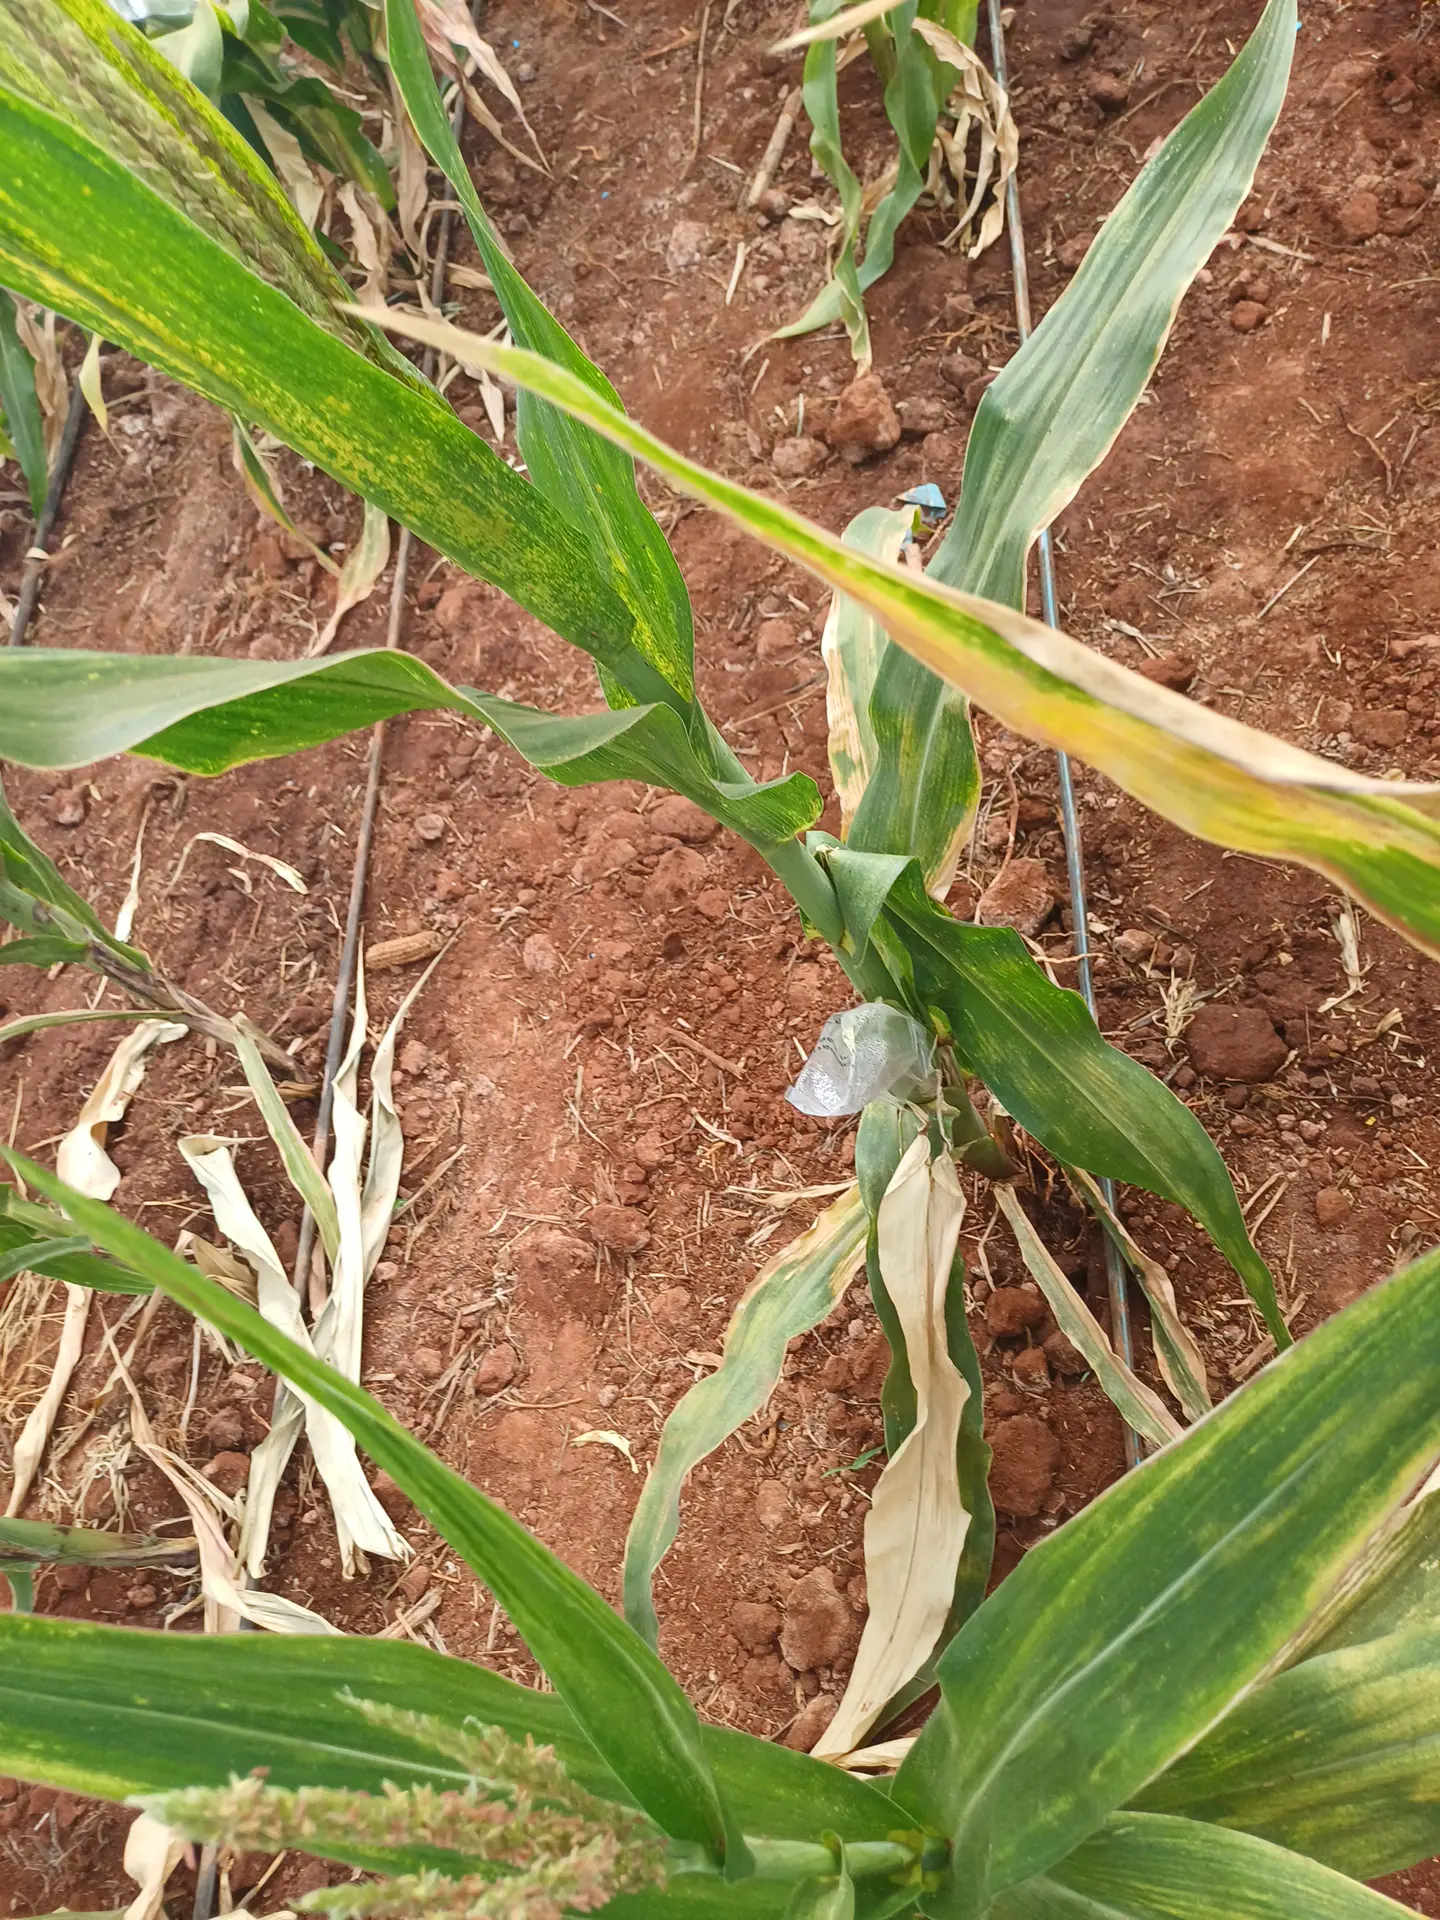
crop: maize
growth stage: flowering
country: Kenya
